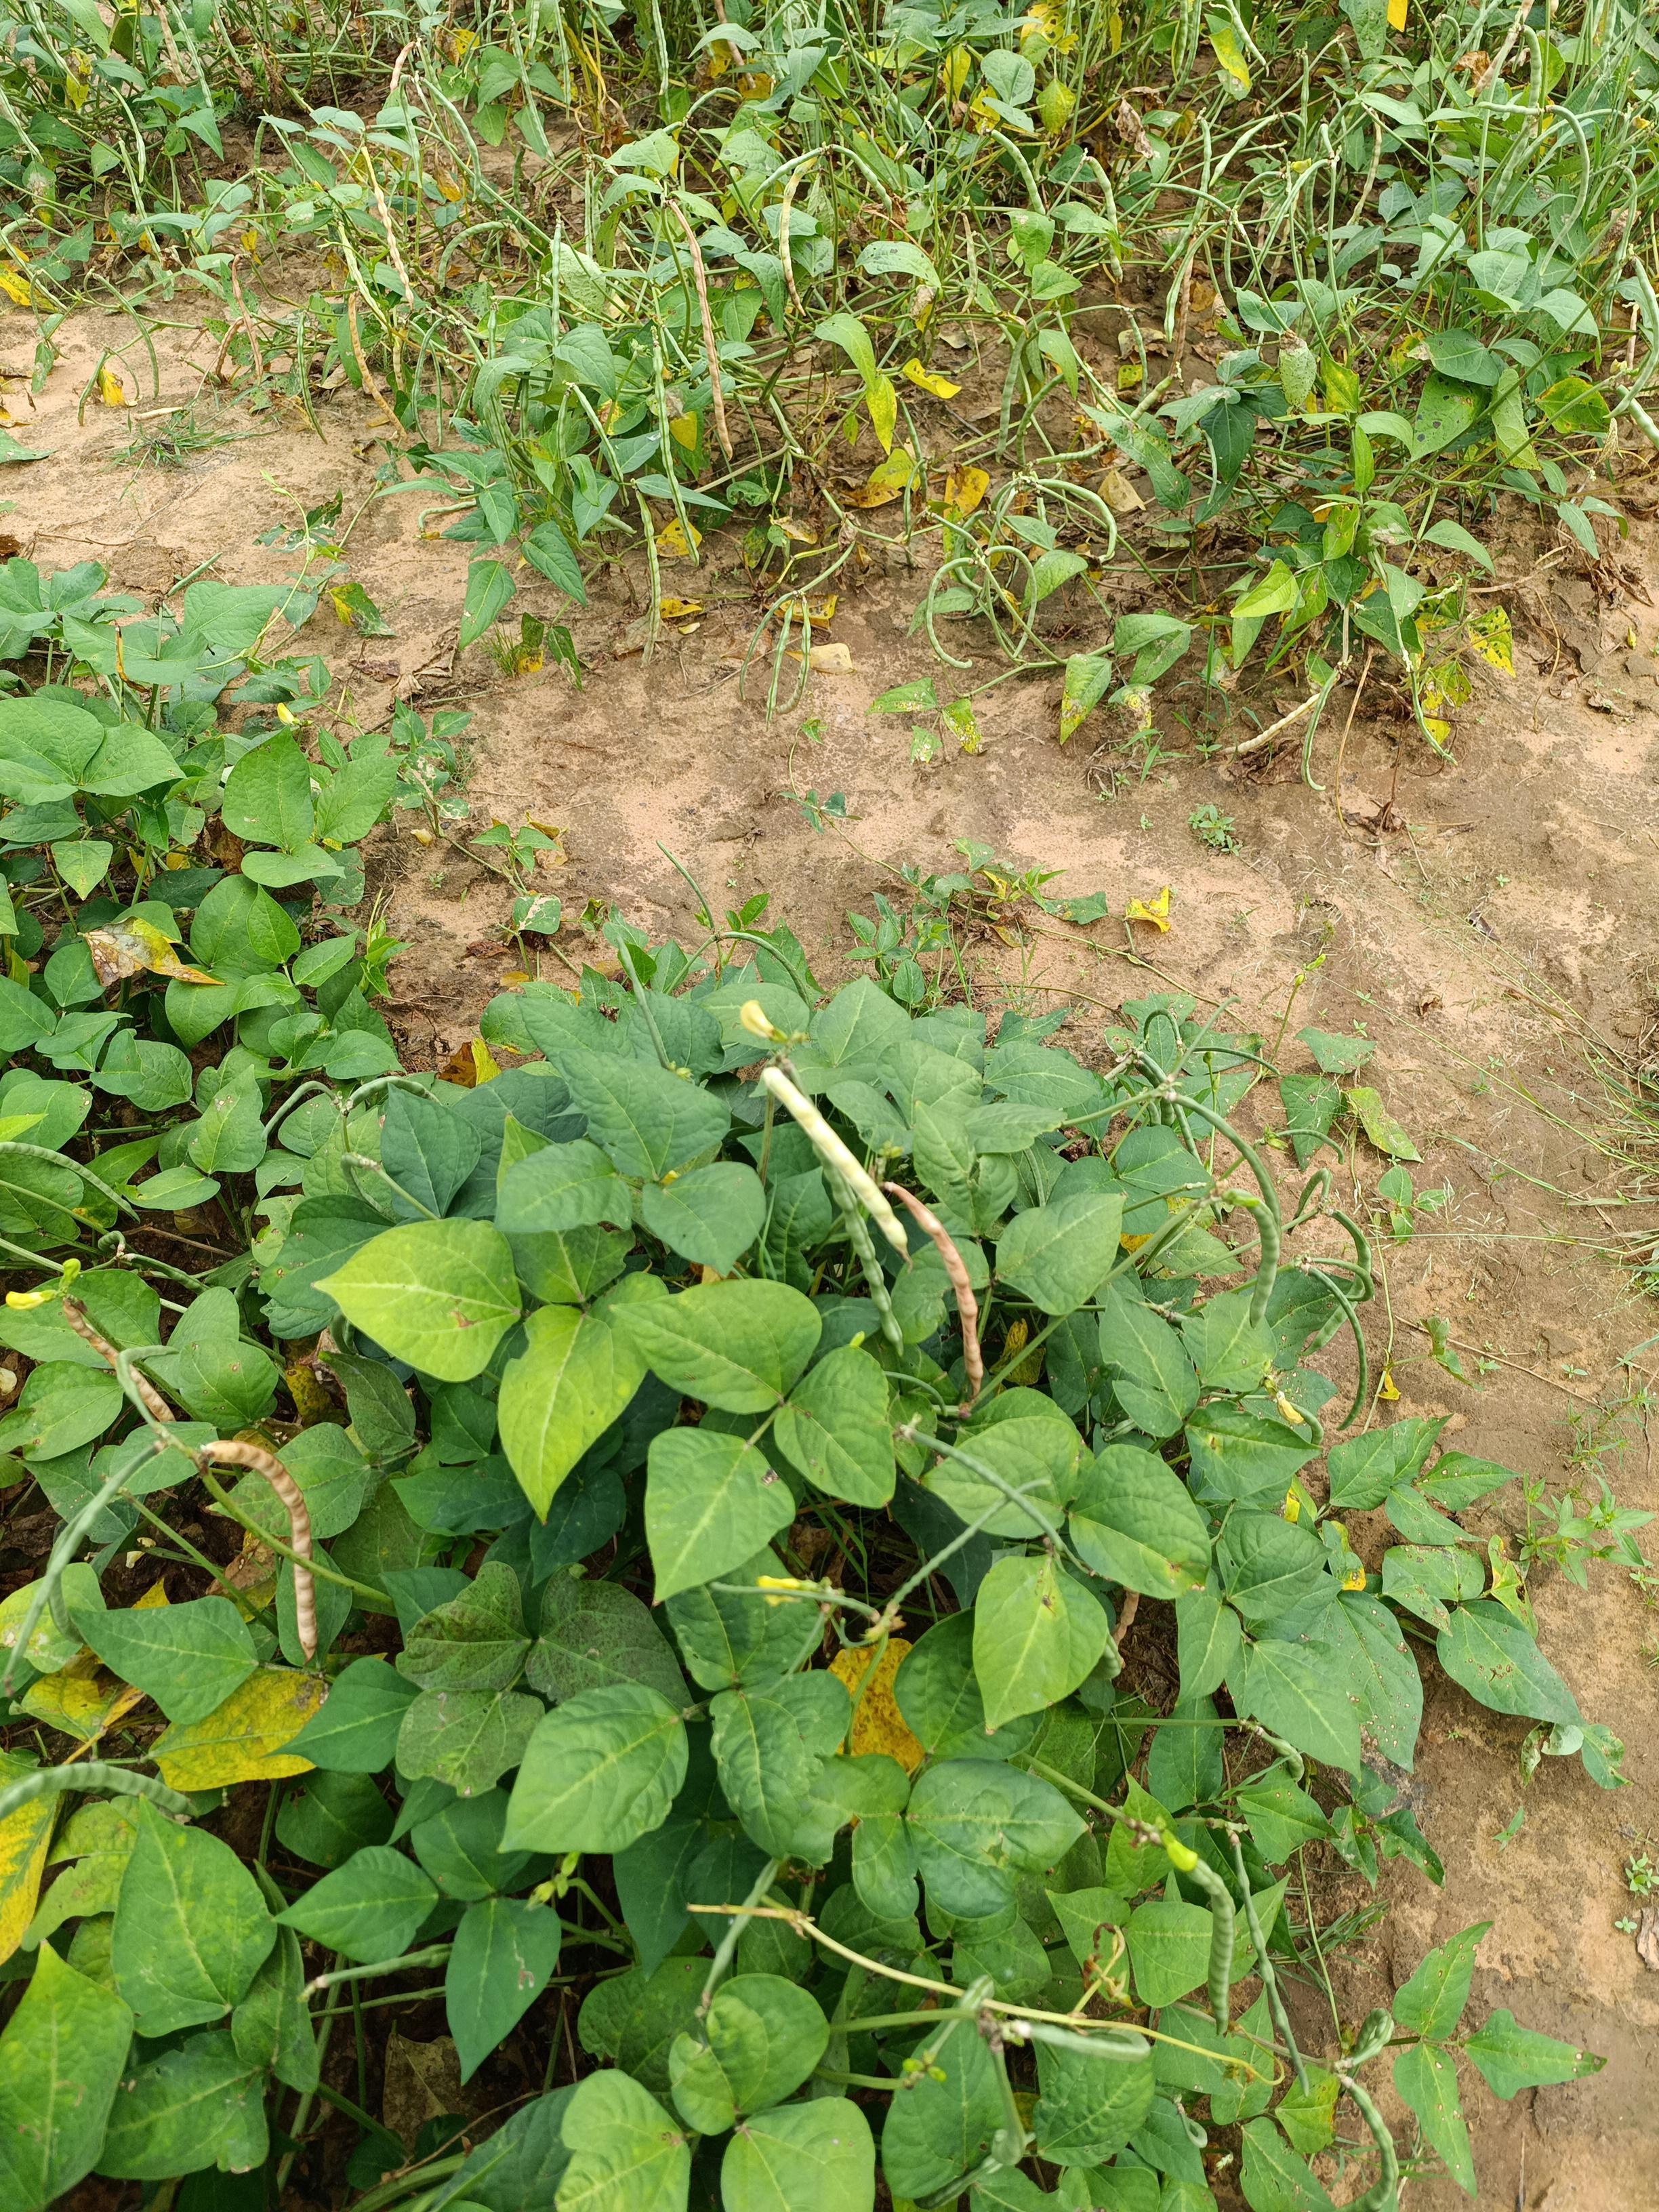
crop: cowpea
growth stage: maturity
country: Nigeria
